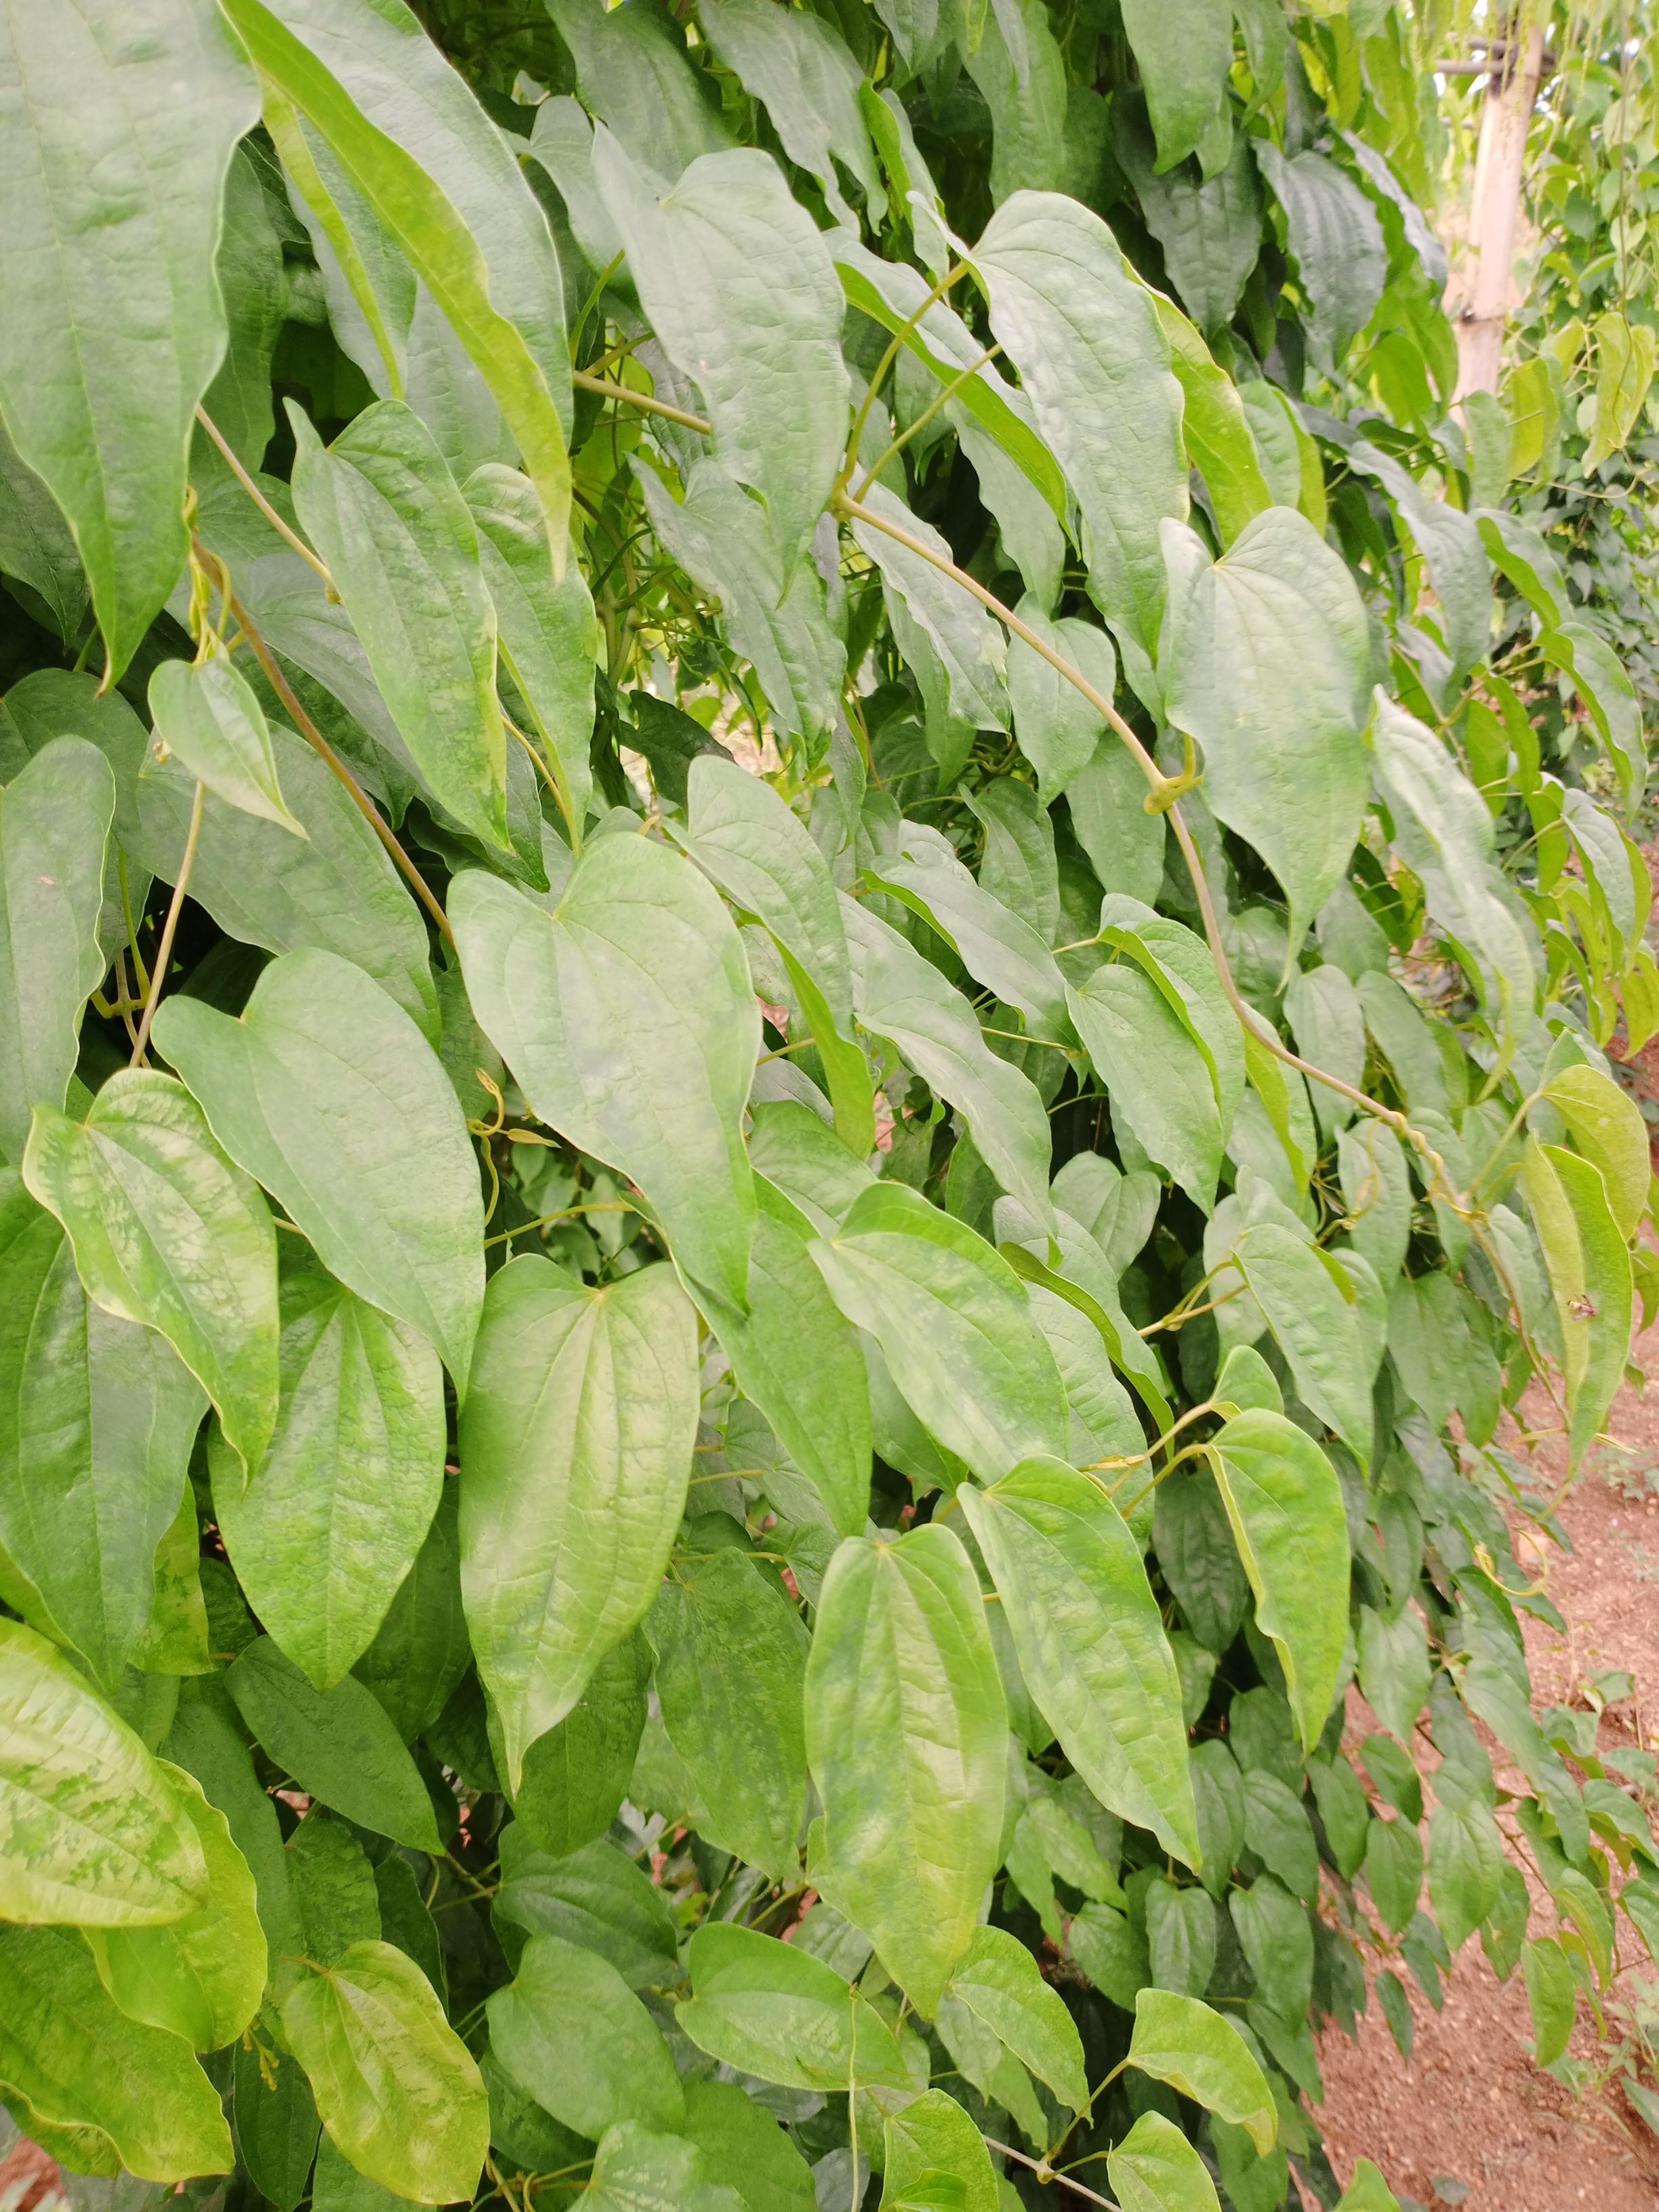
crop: yam
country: Nigeria
